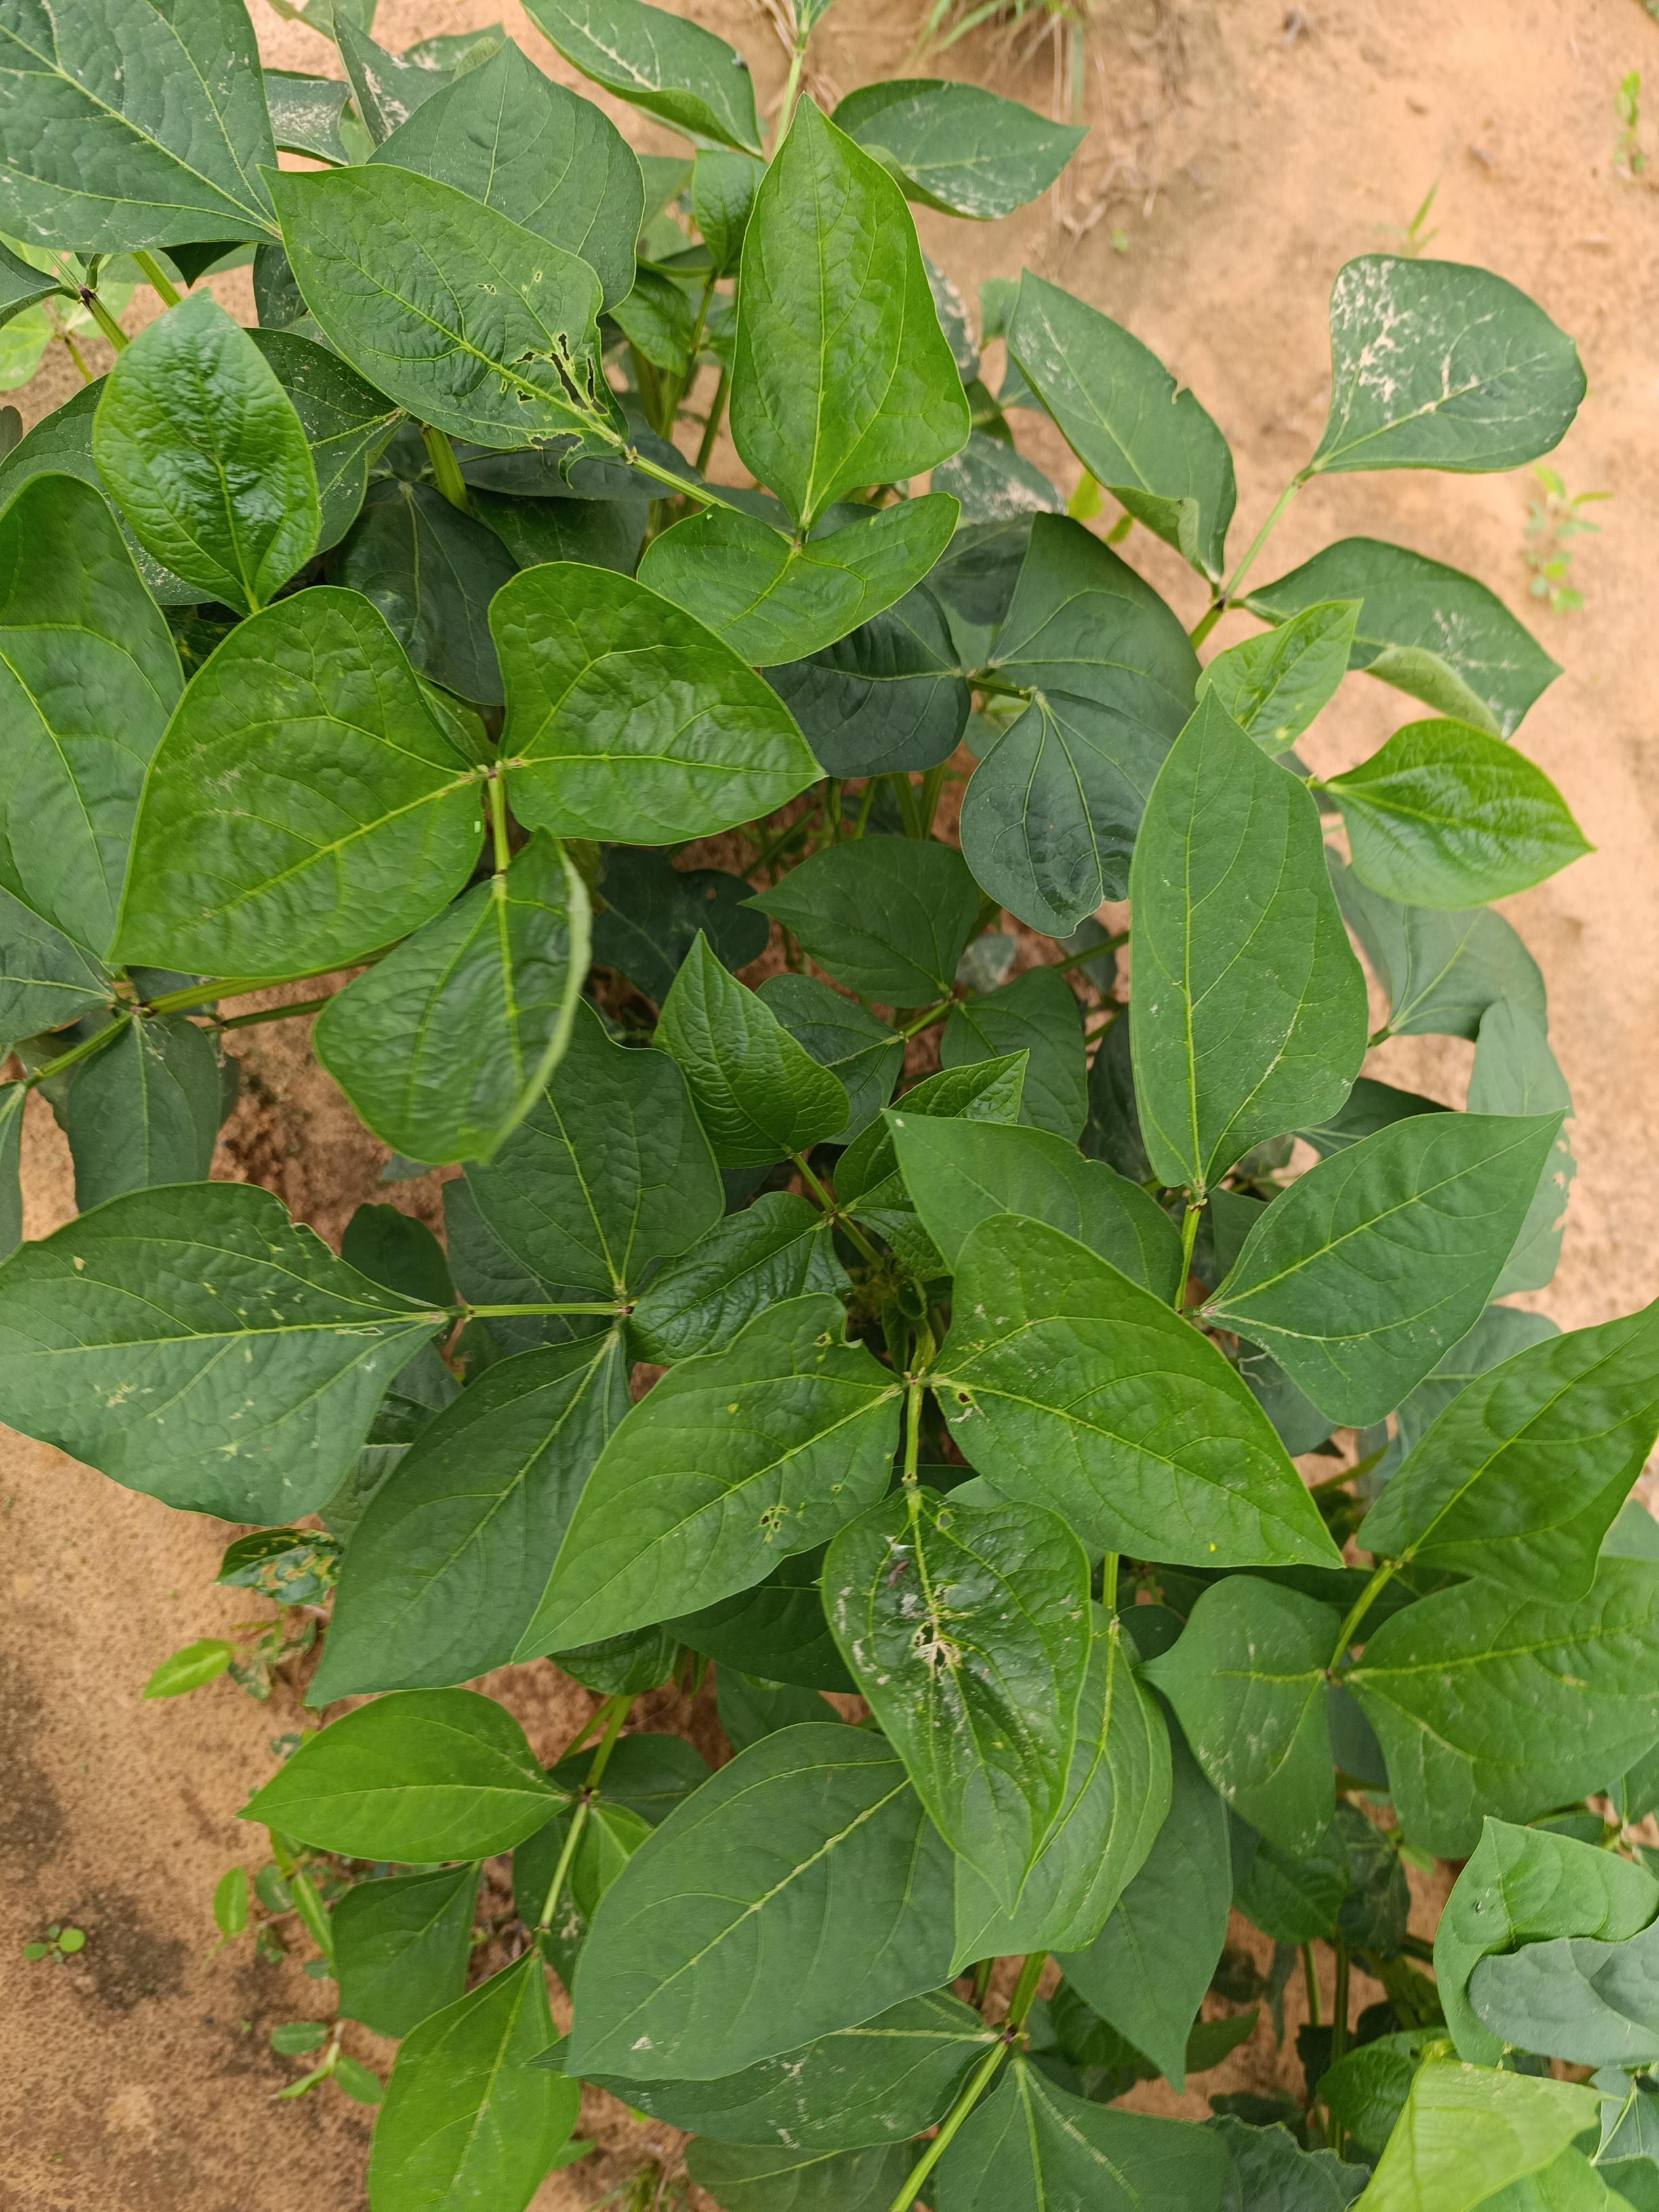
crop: cowpea
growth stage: emergence
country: Nigeria
